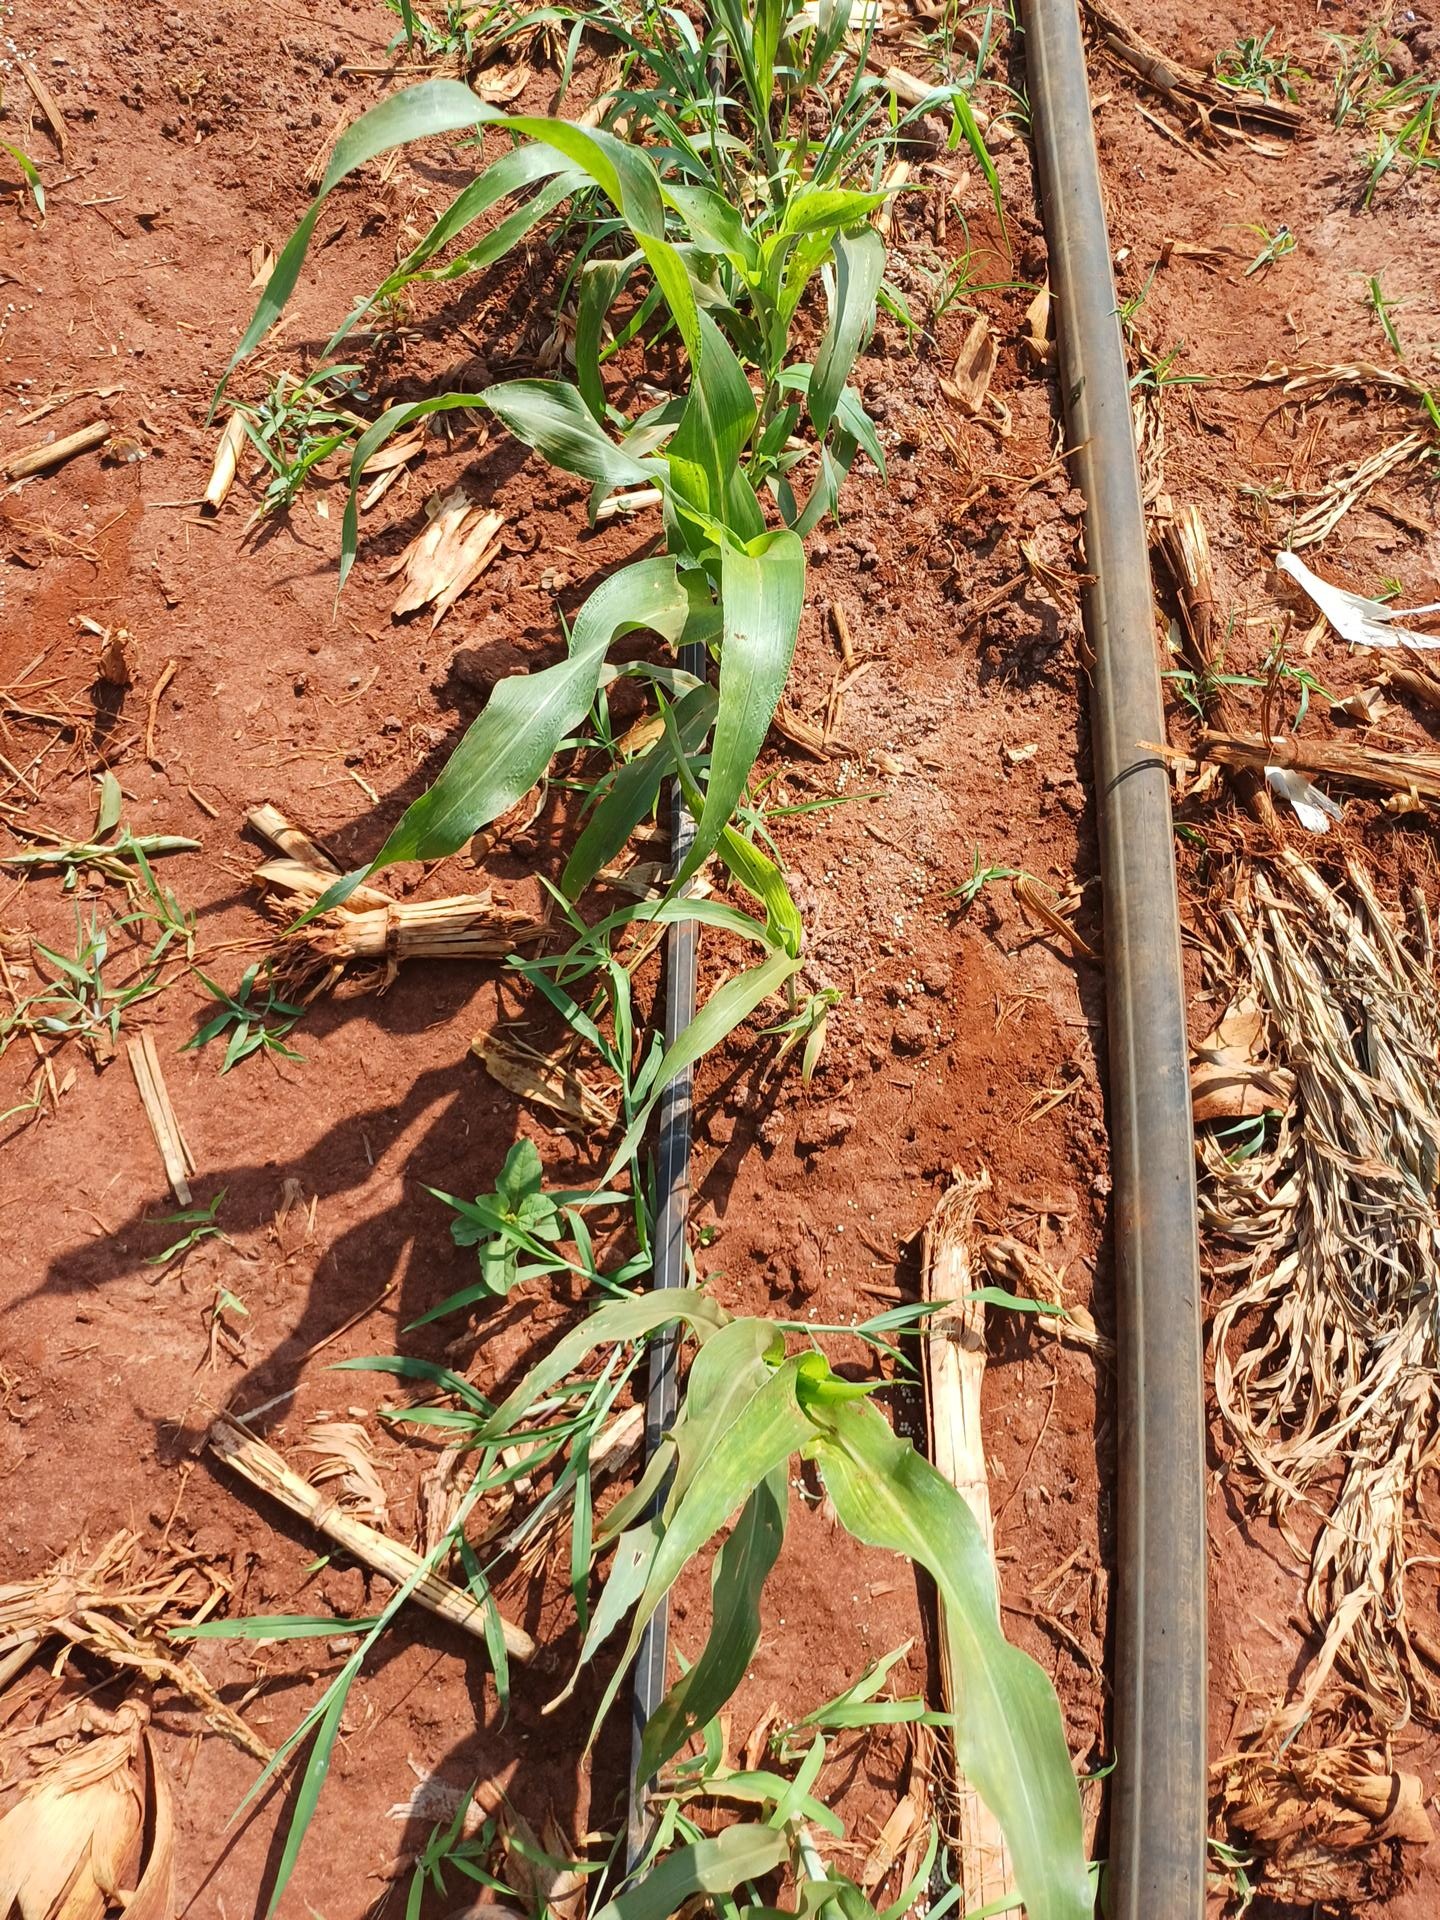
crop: sorghum
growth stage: vegetative
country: Kenya
